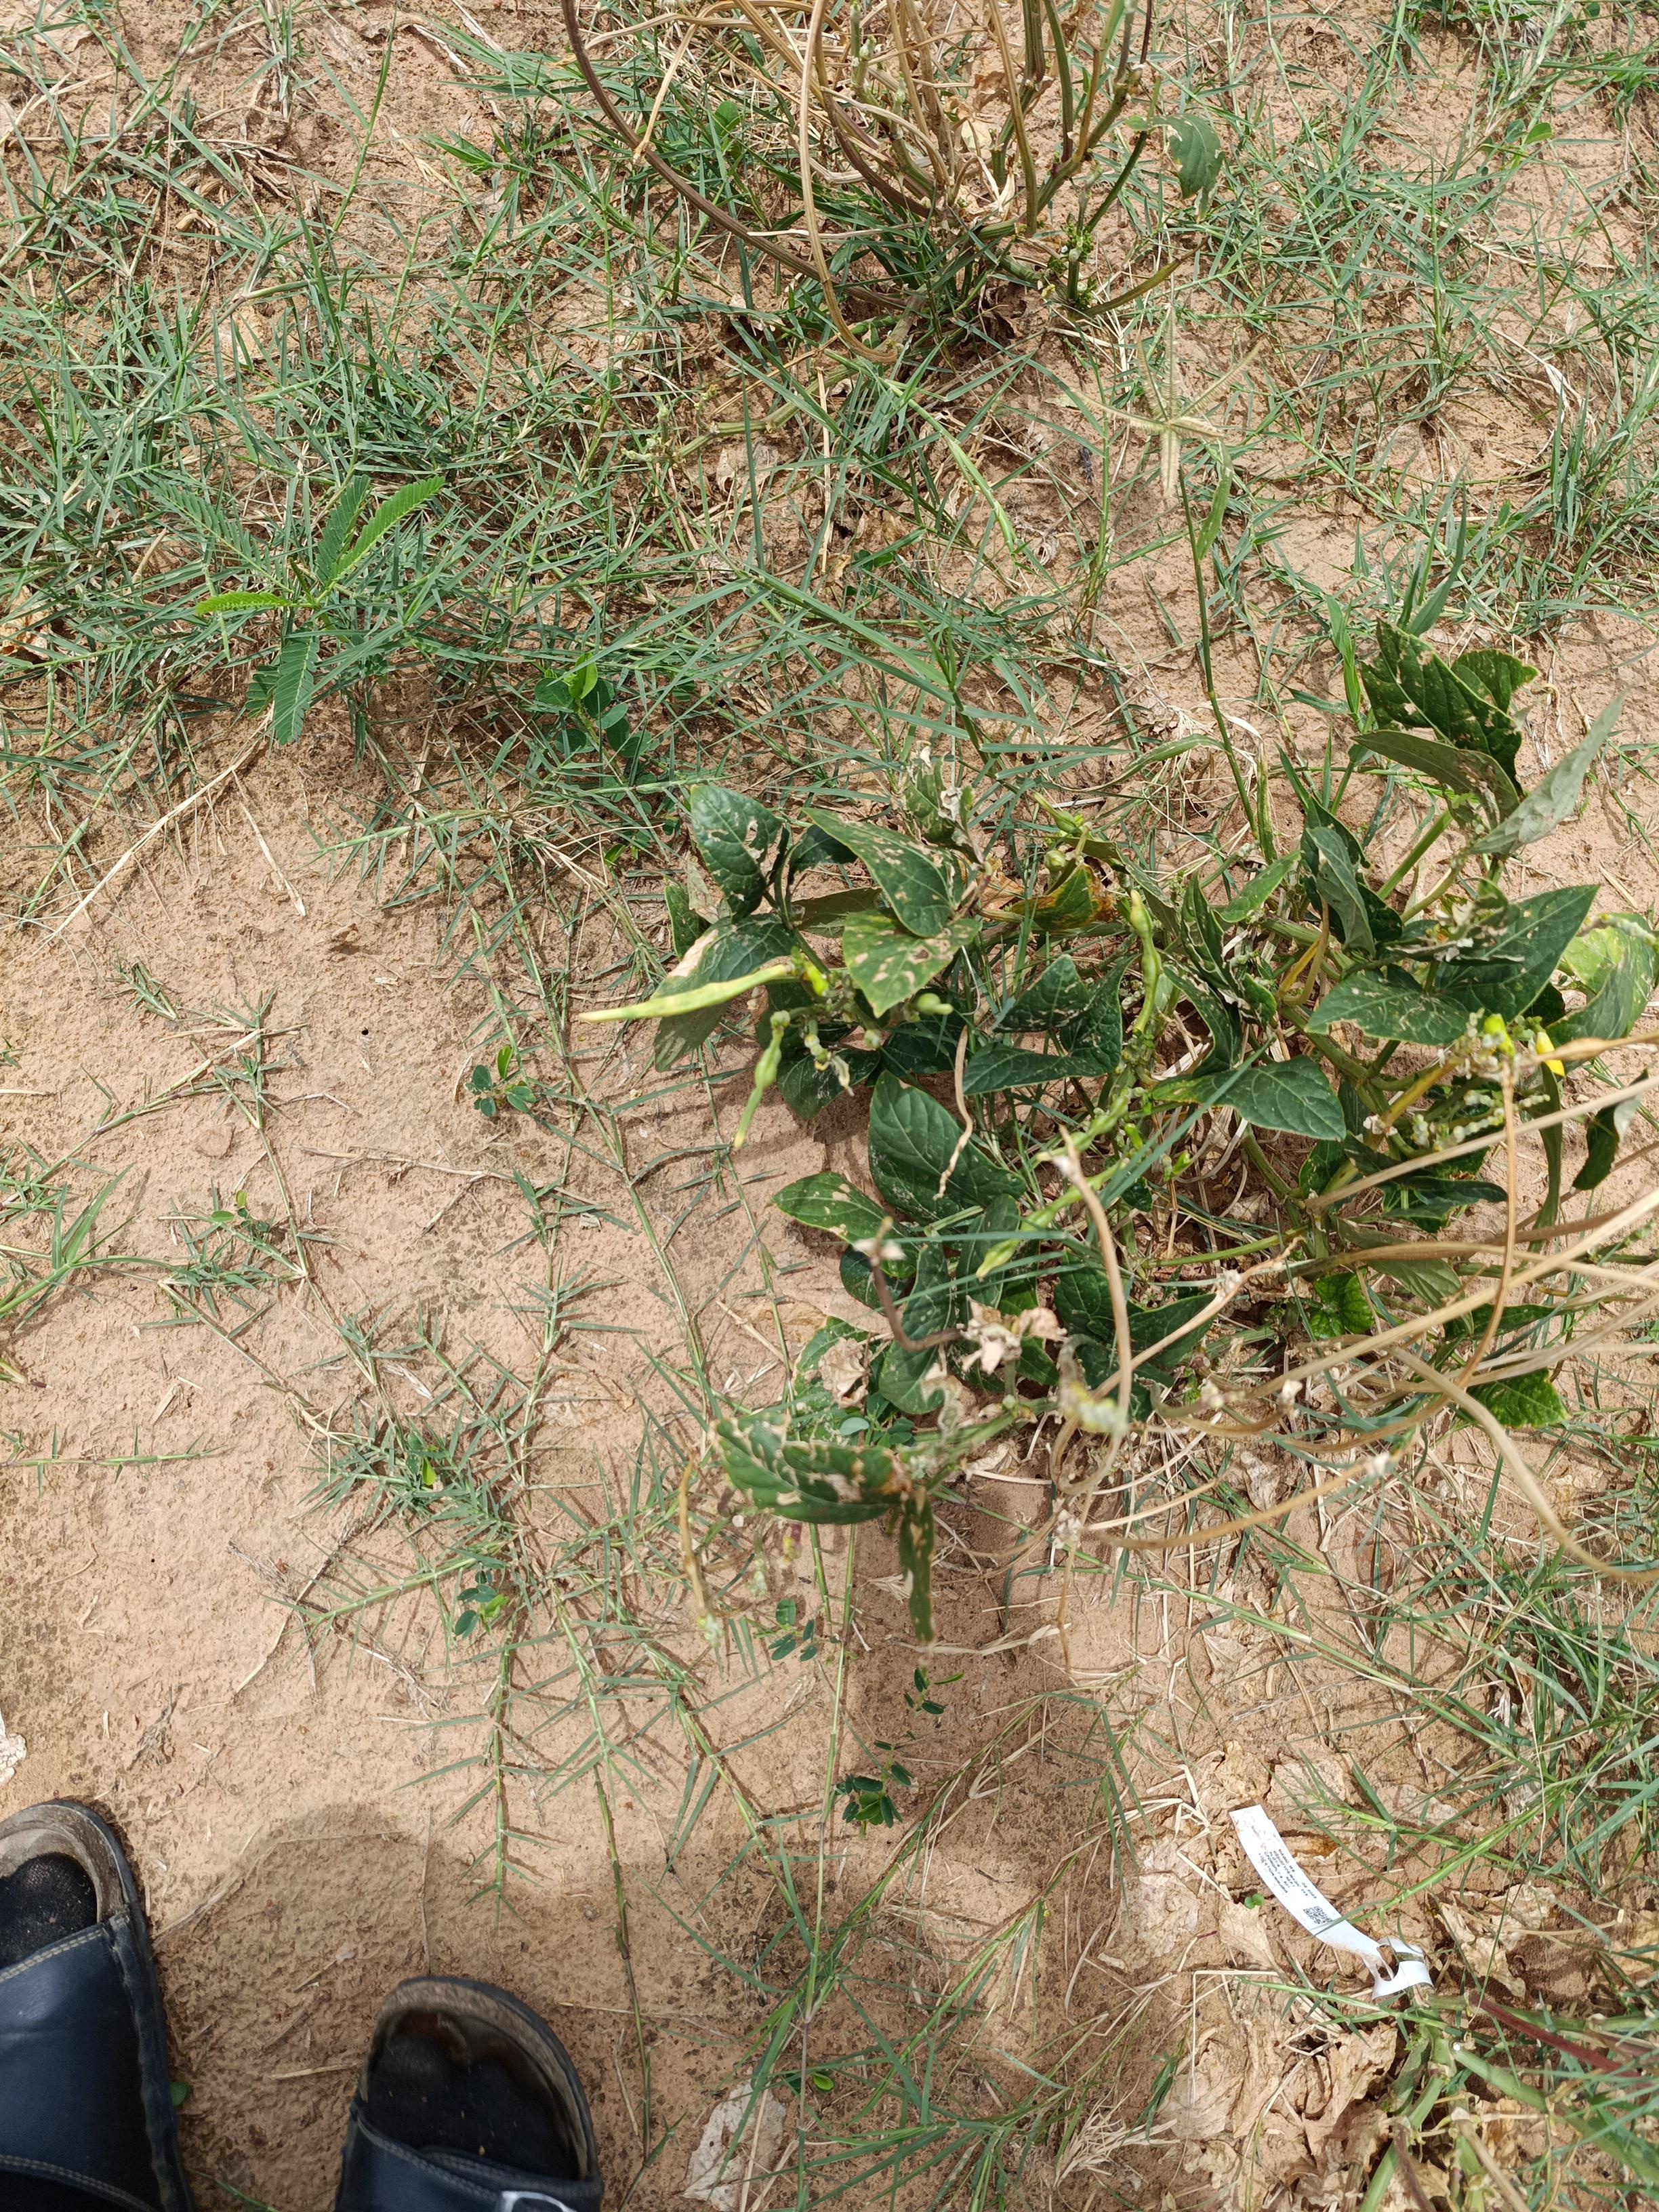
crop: cowpea
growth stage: development pod
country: Nigeria
